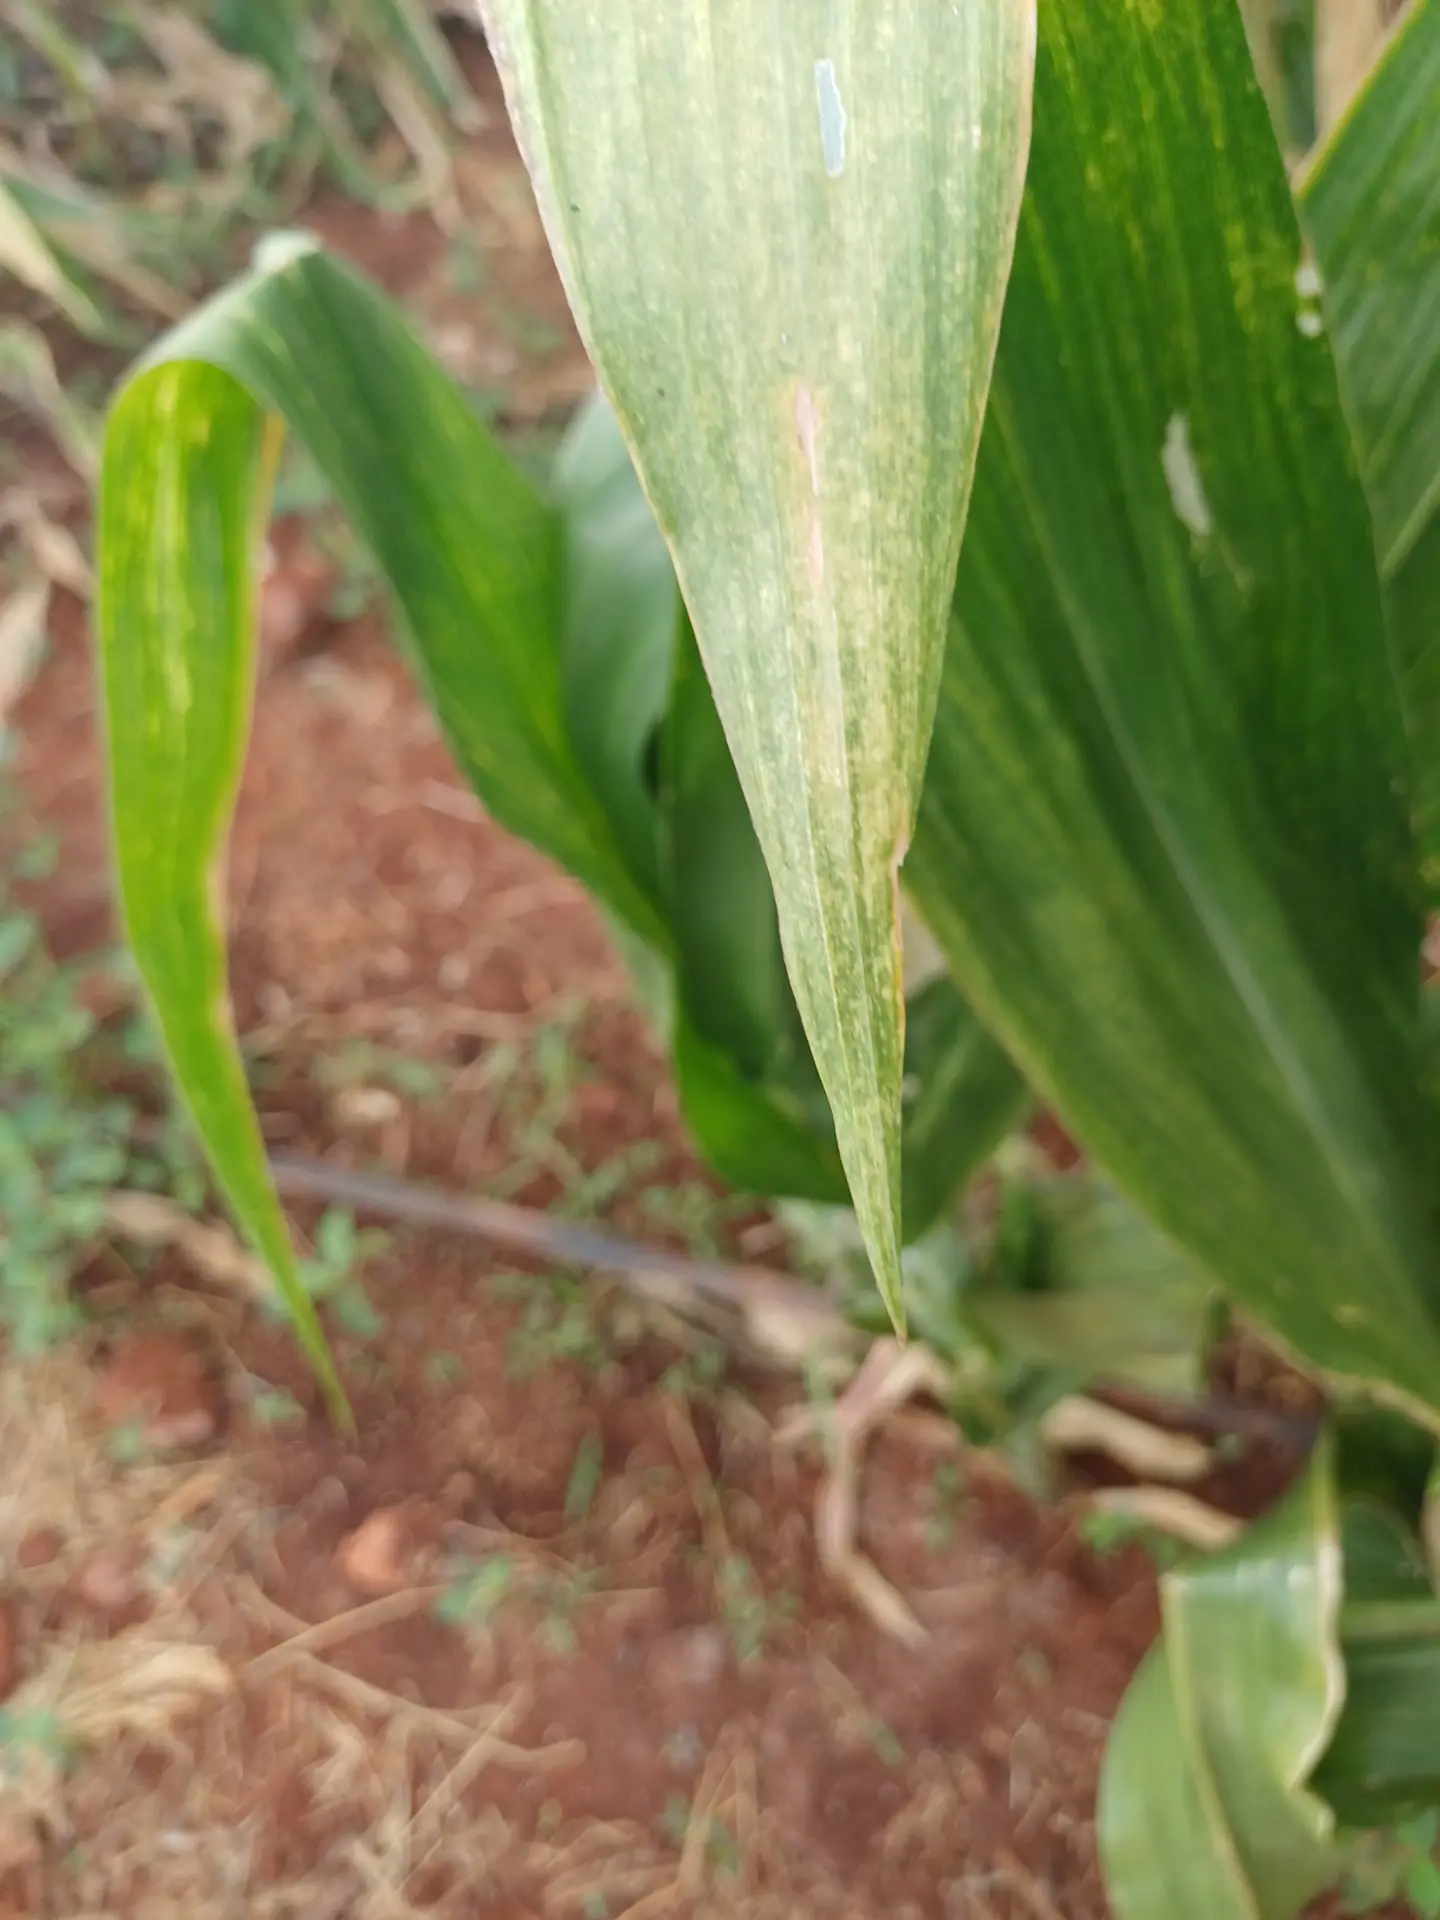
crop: maize
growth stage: flowering
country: Kenya
